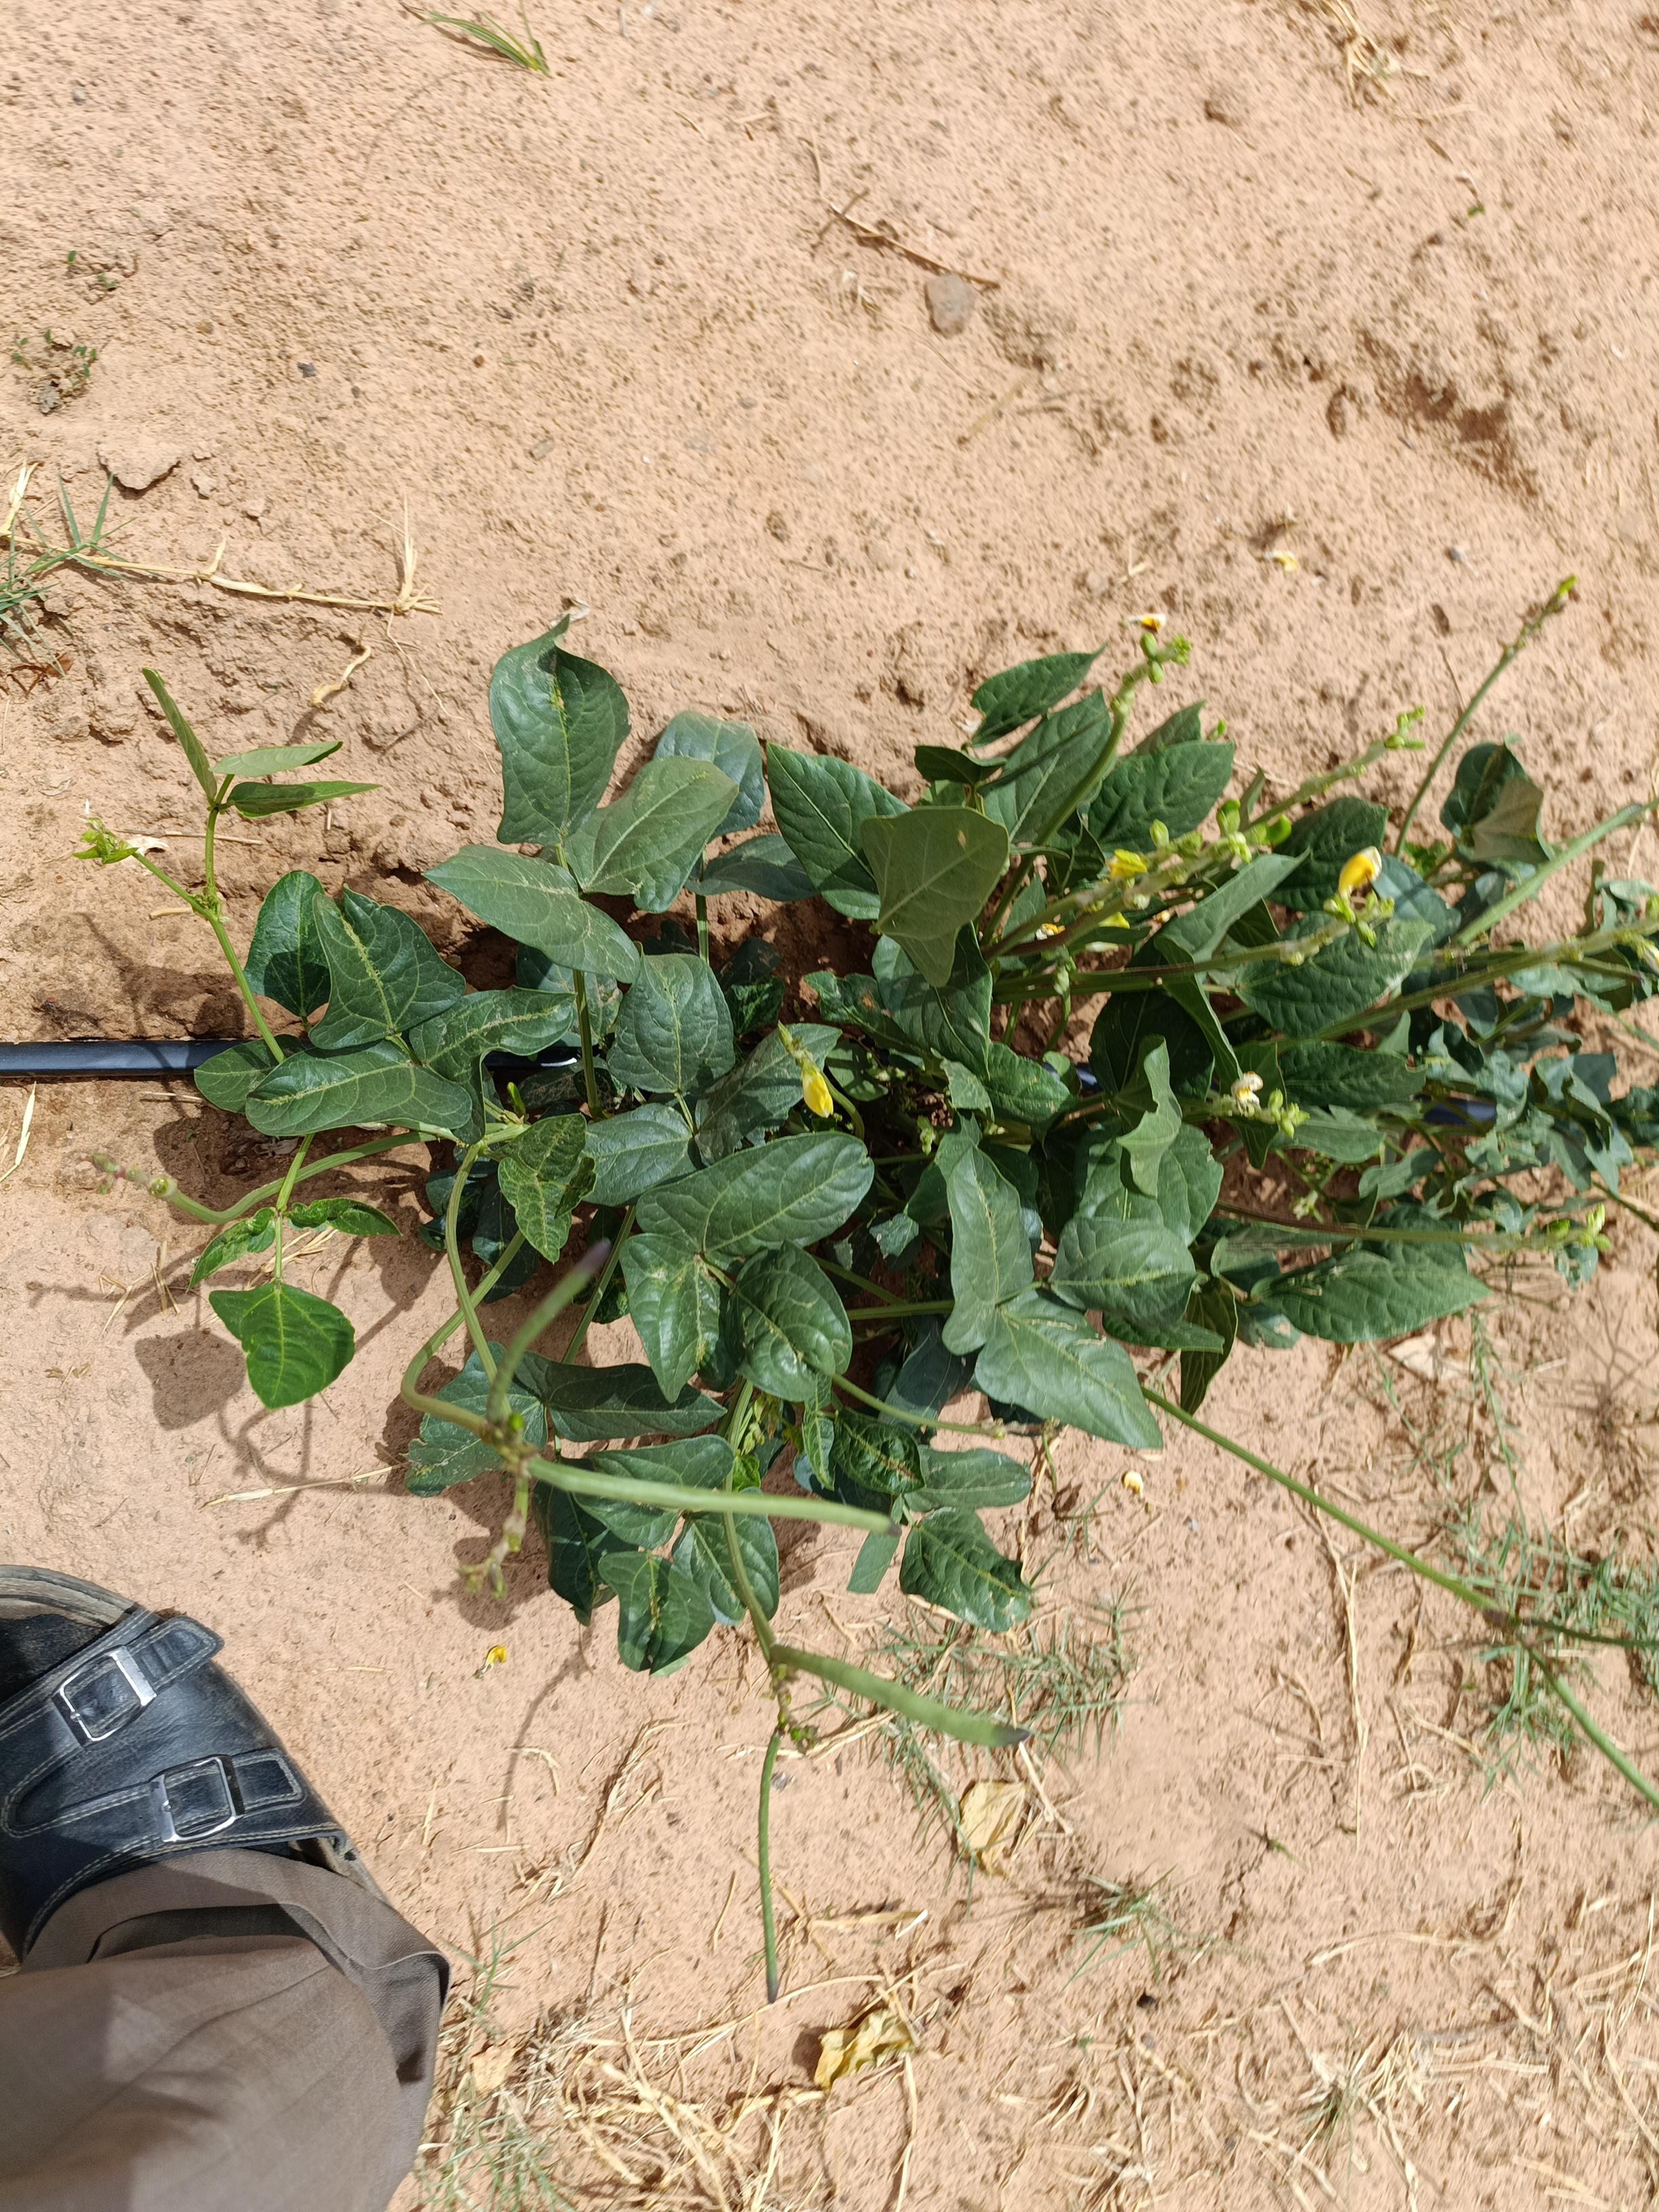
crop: cowpea
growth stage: flowering
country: Nigeria
